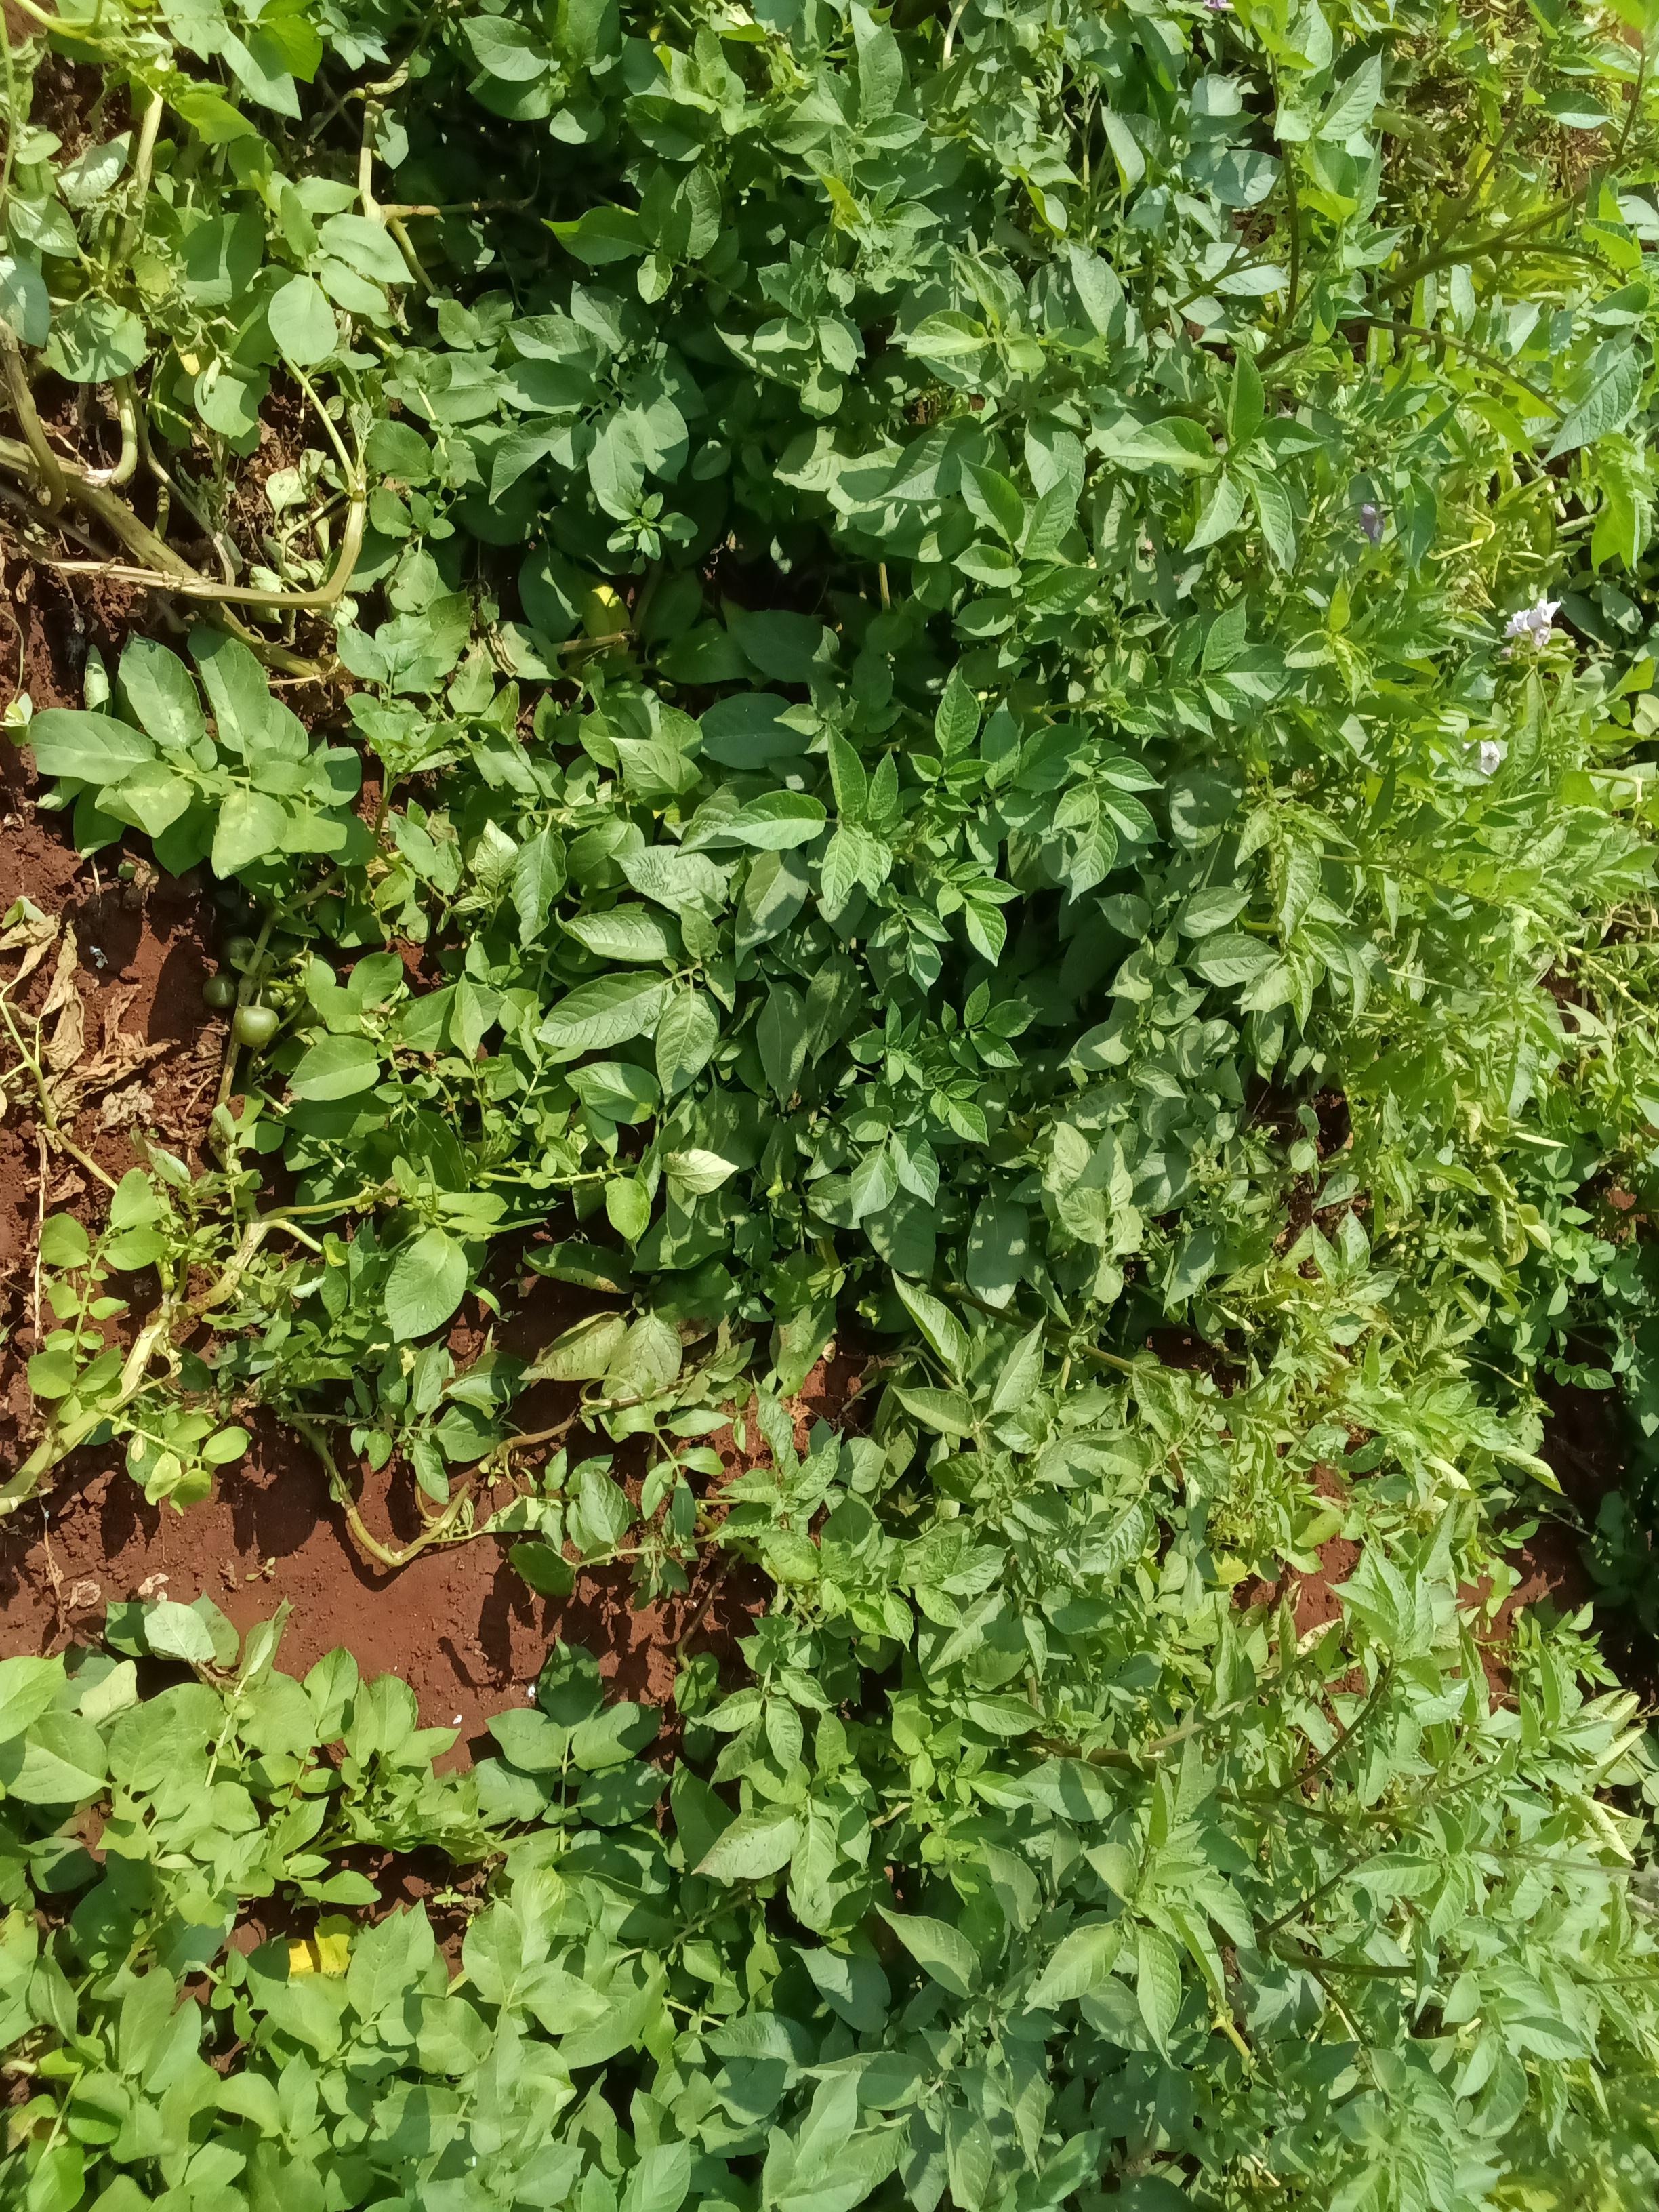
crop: potato
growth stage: maturity
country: Kenya
